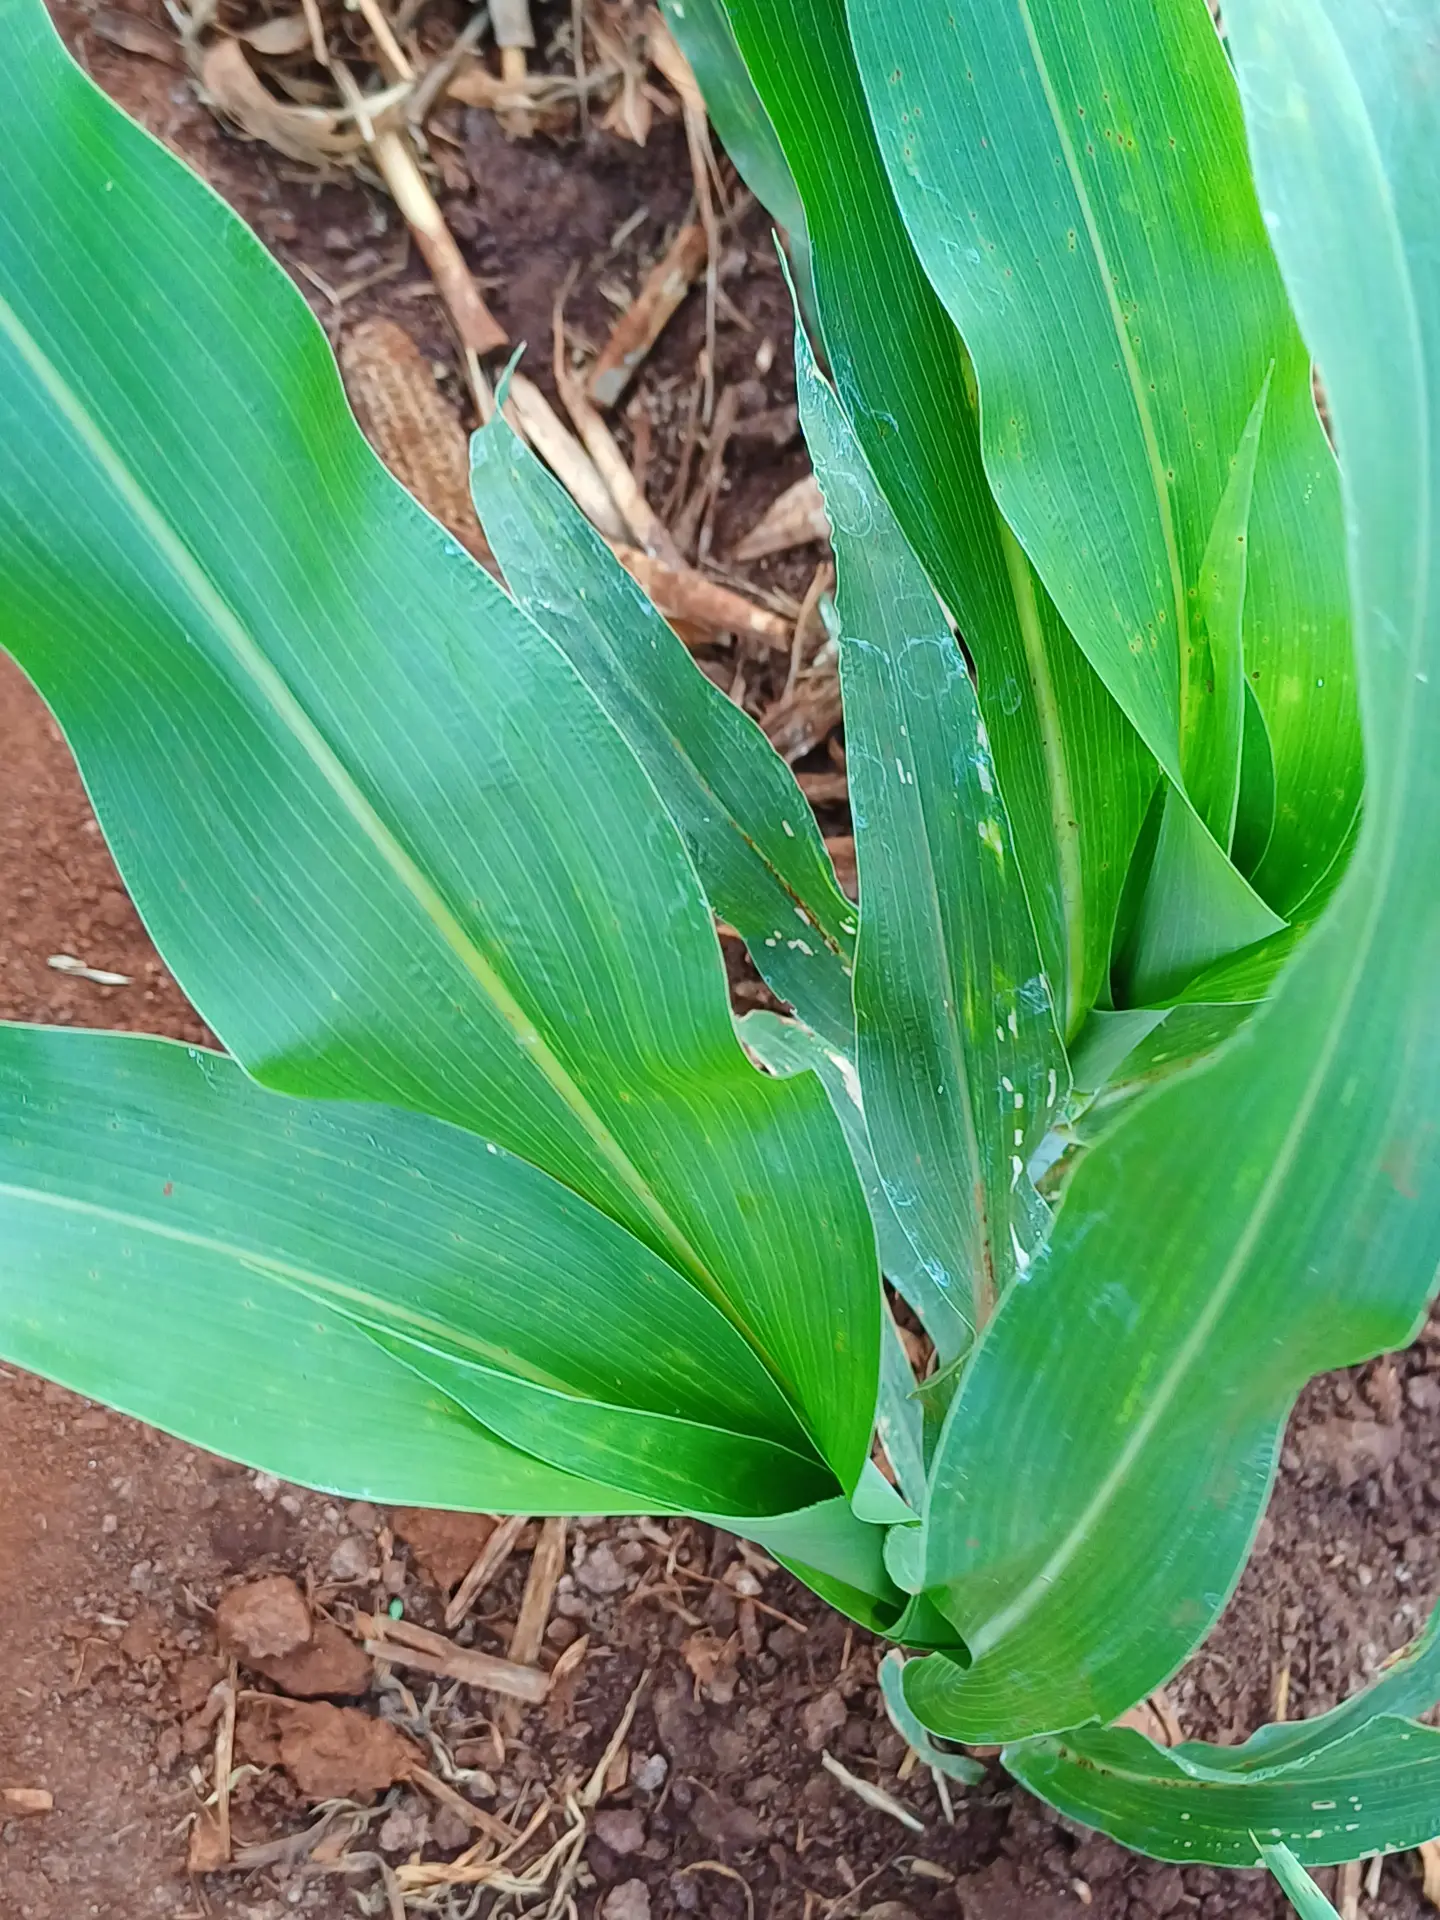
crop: sorghum
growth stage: vegetative
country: Kenya
